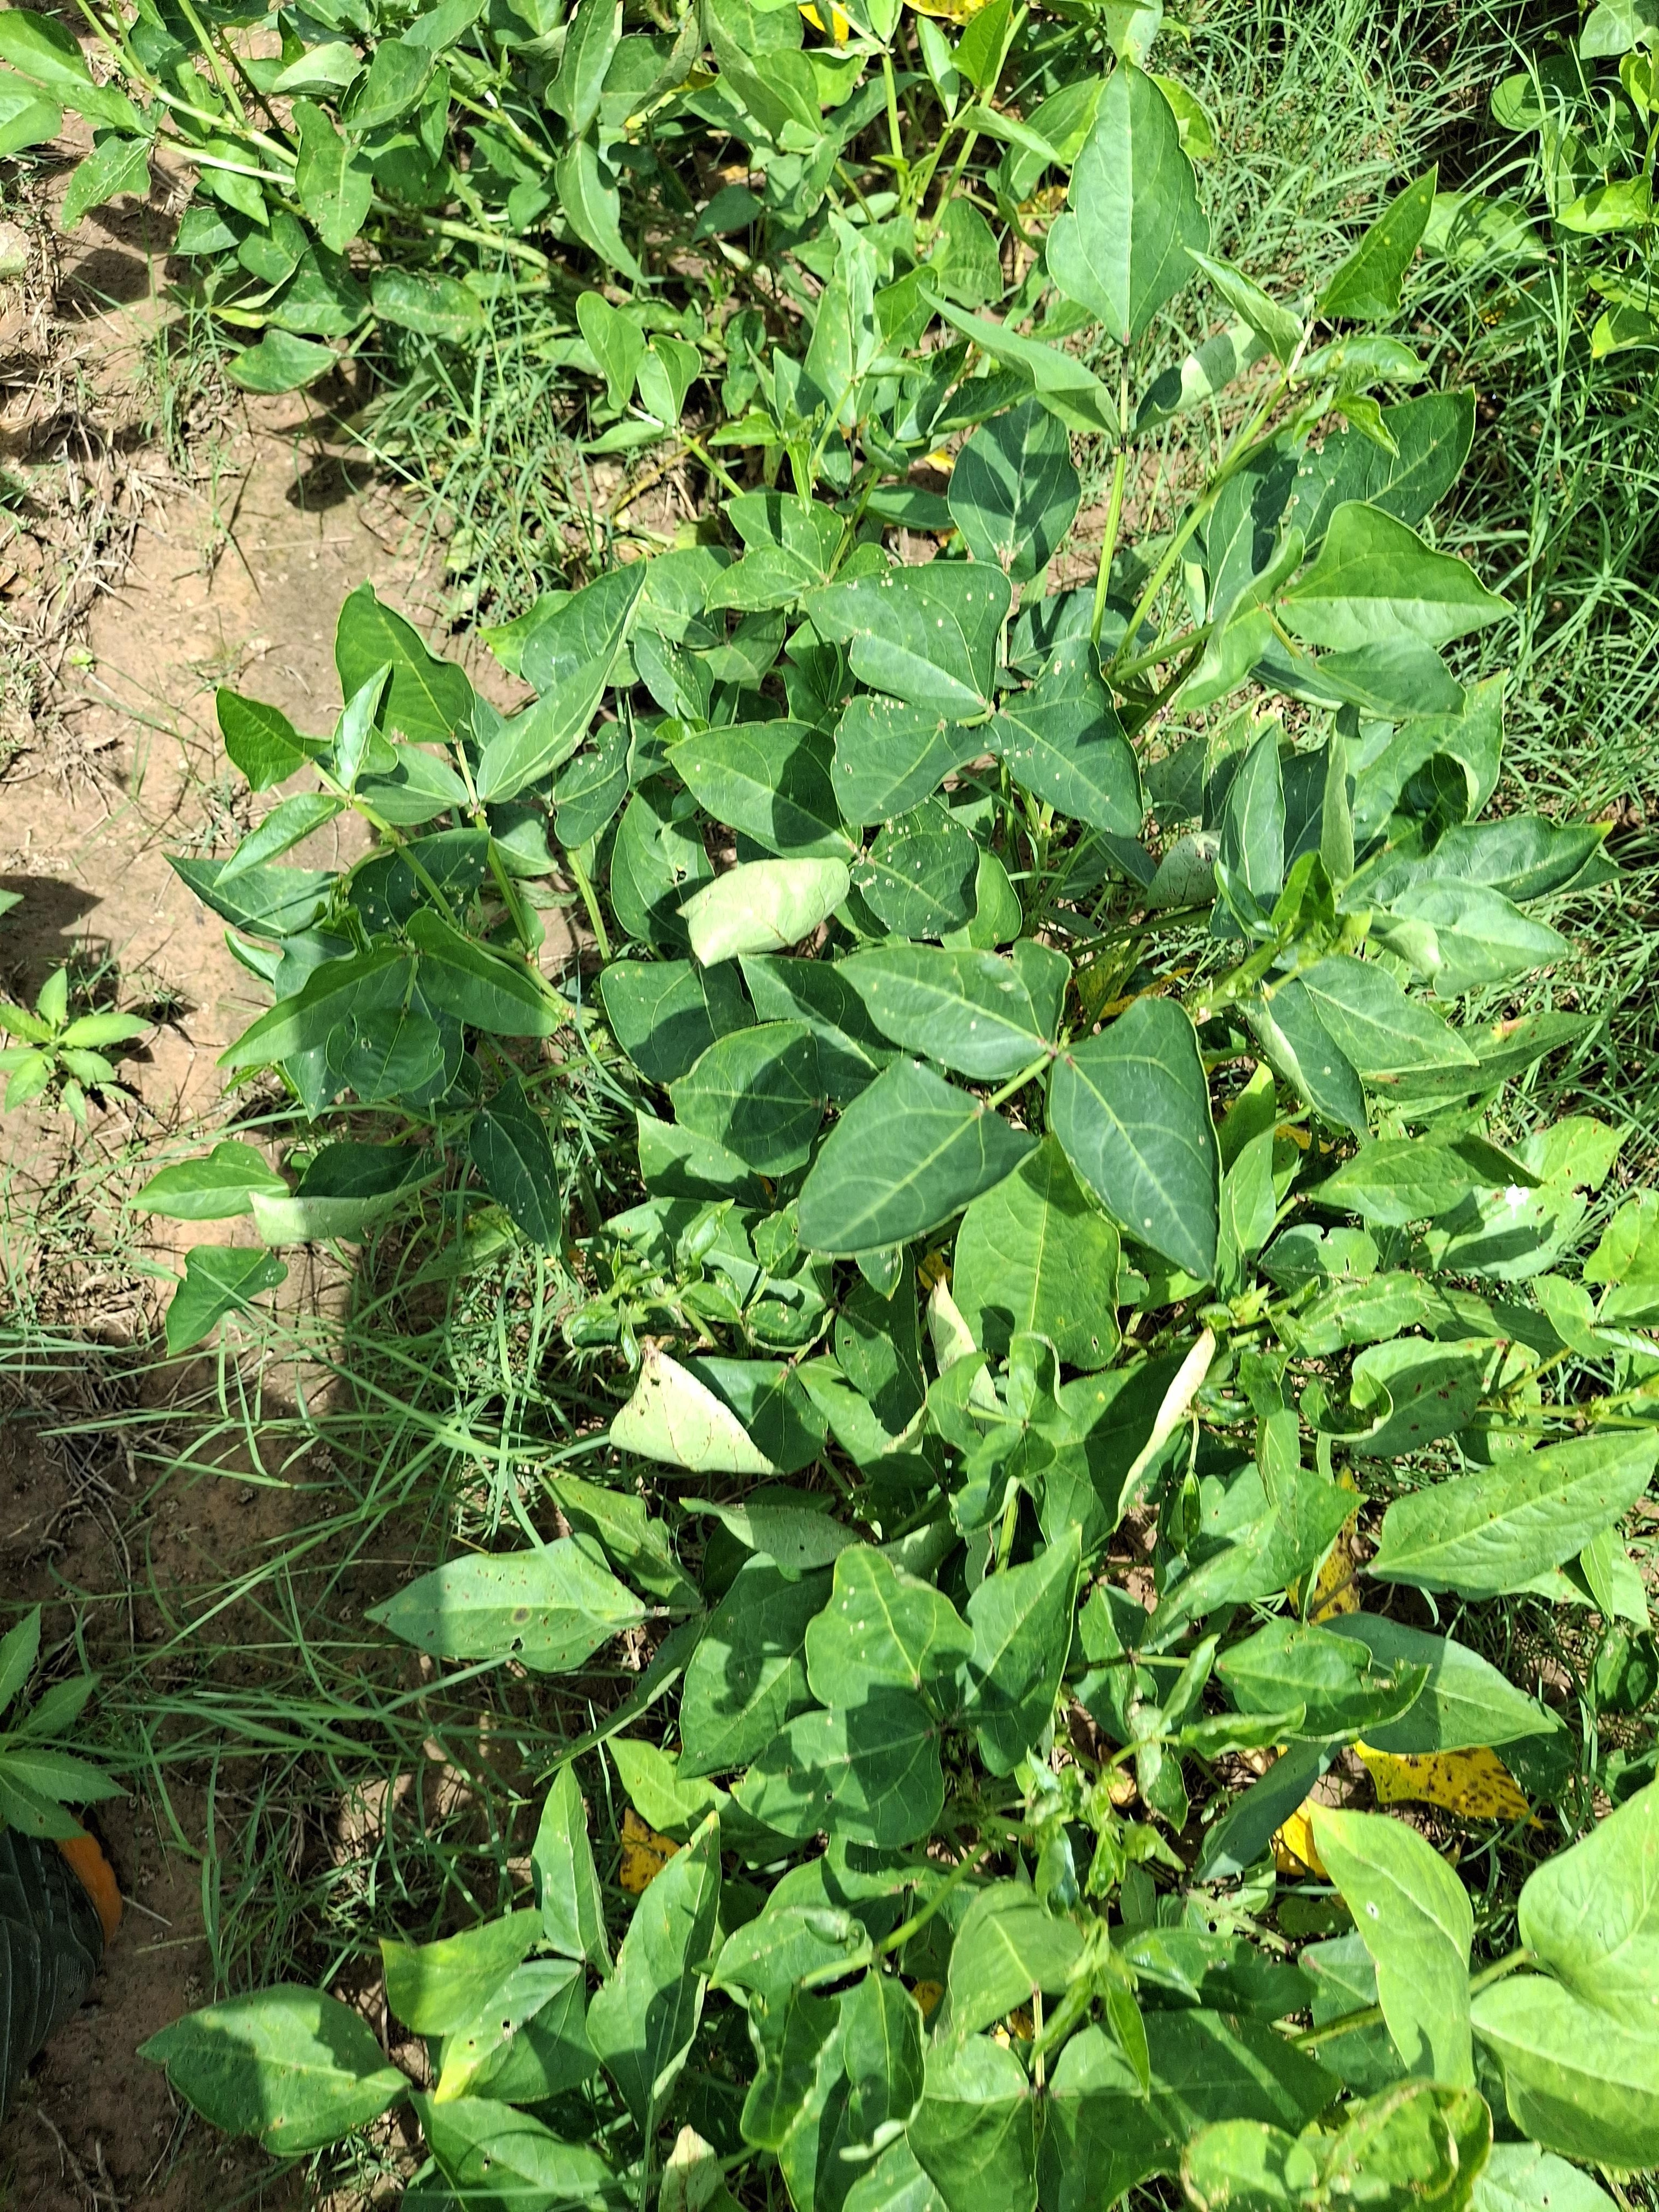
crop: cowpea
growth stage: flowering
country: Nigeria
